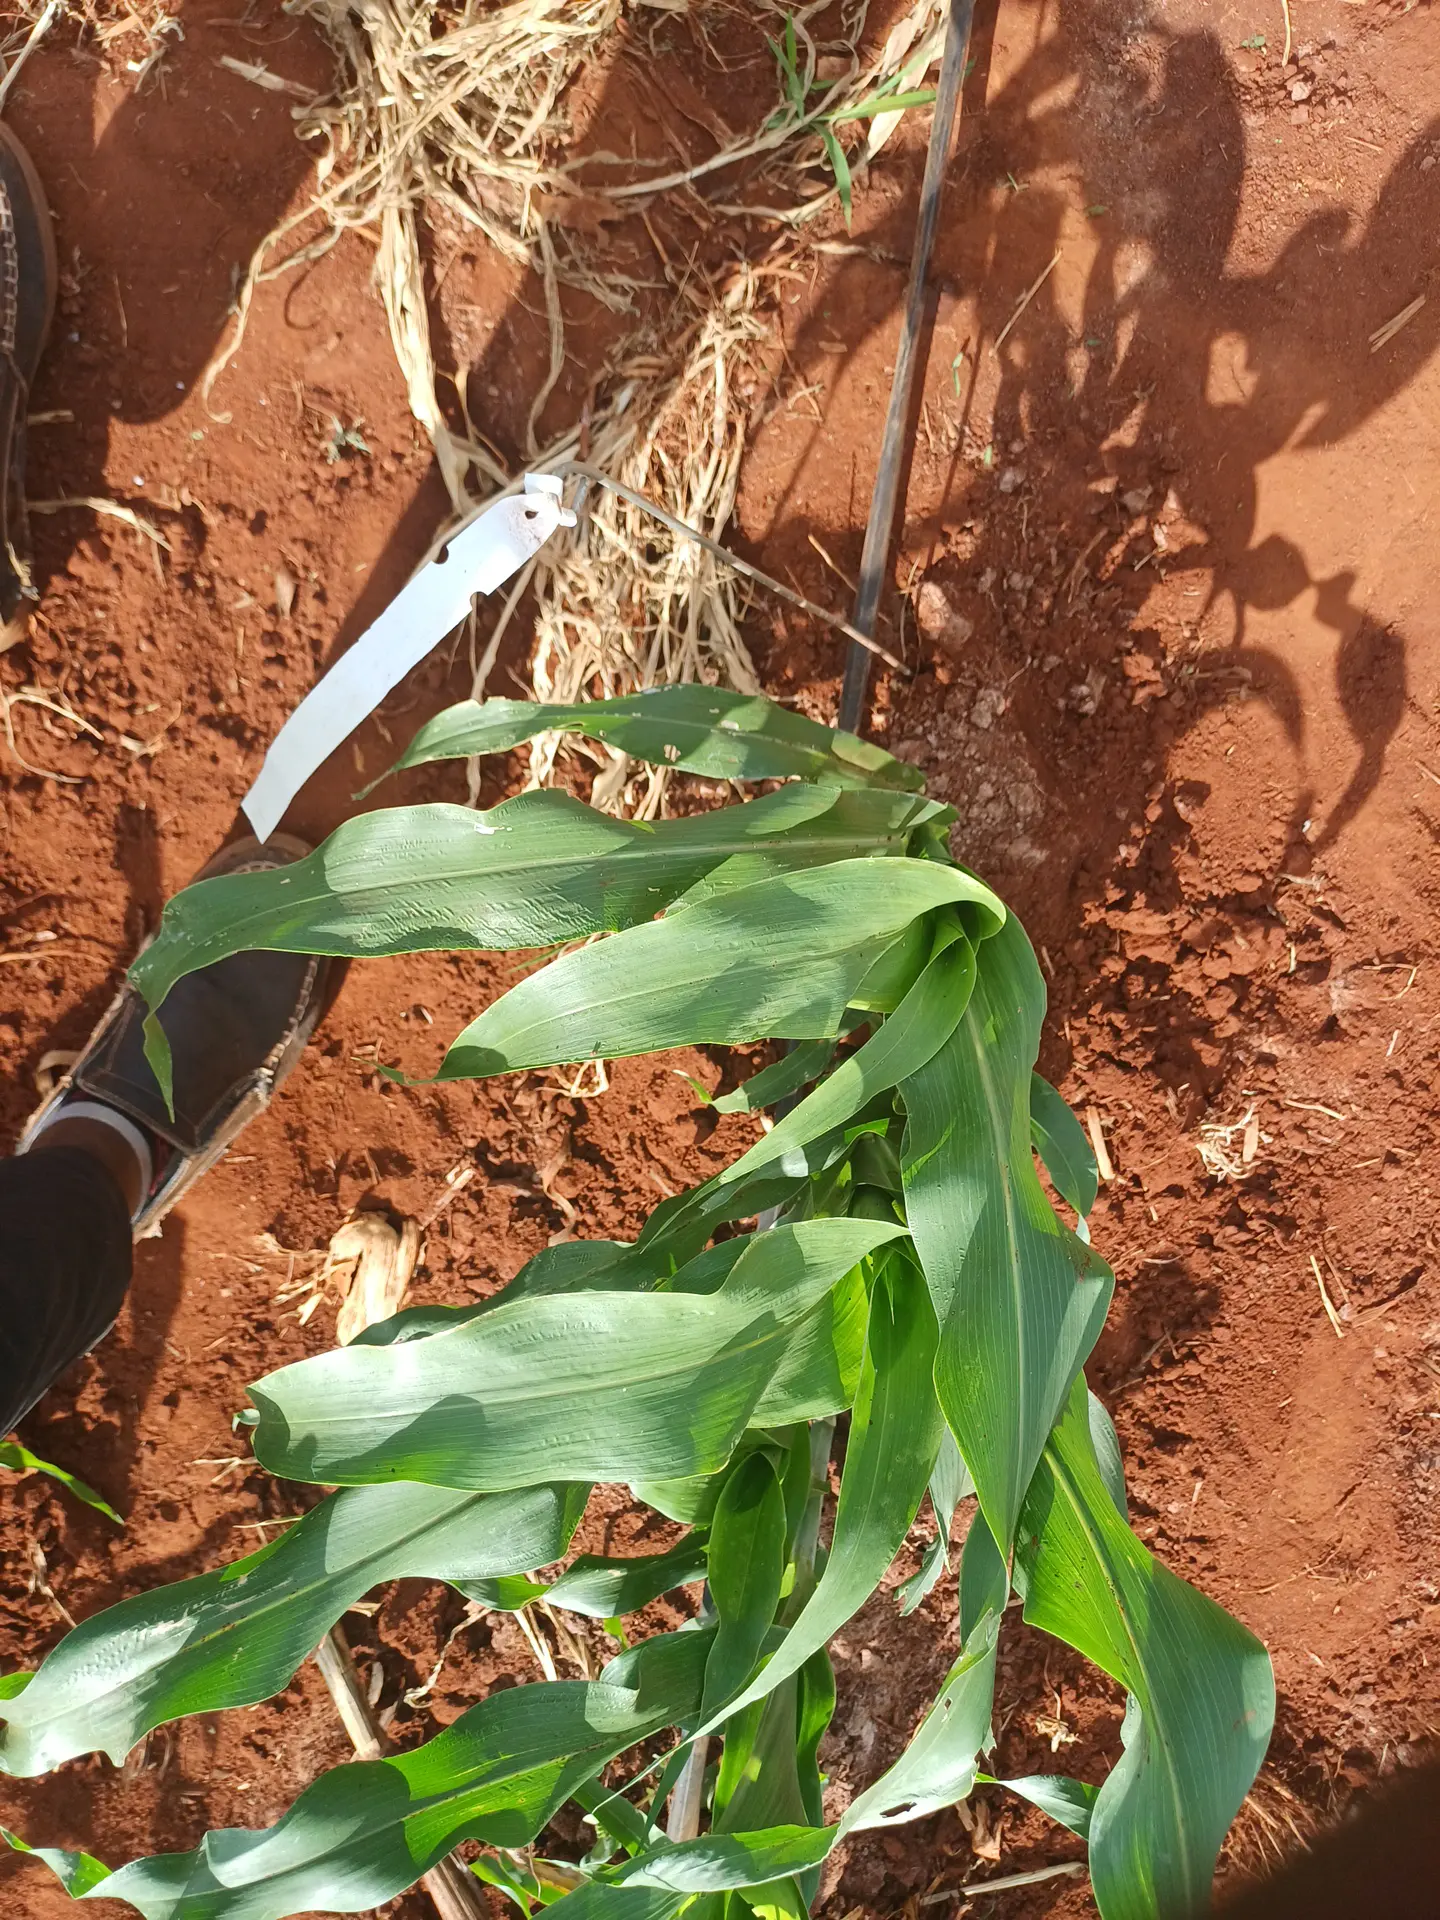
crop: sorghum
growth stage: vegetative
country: Kenya
